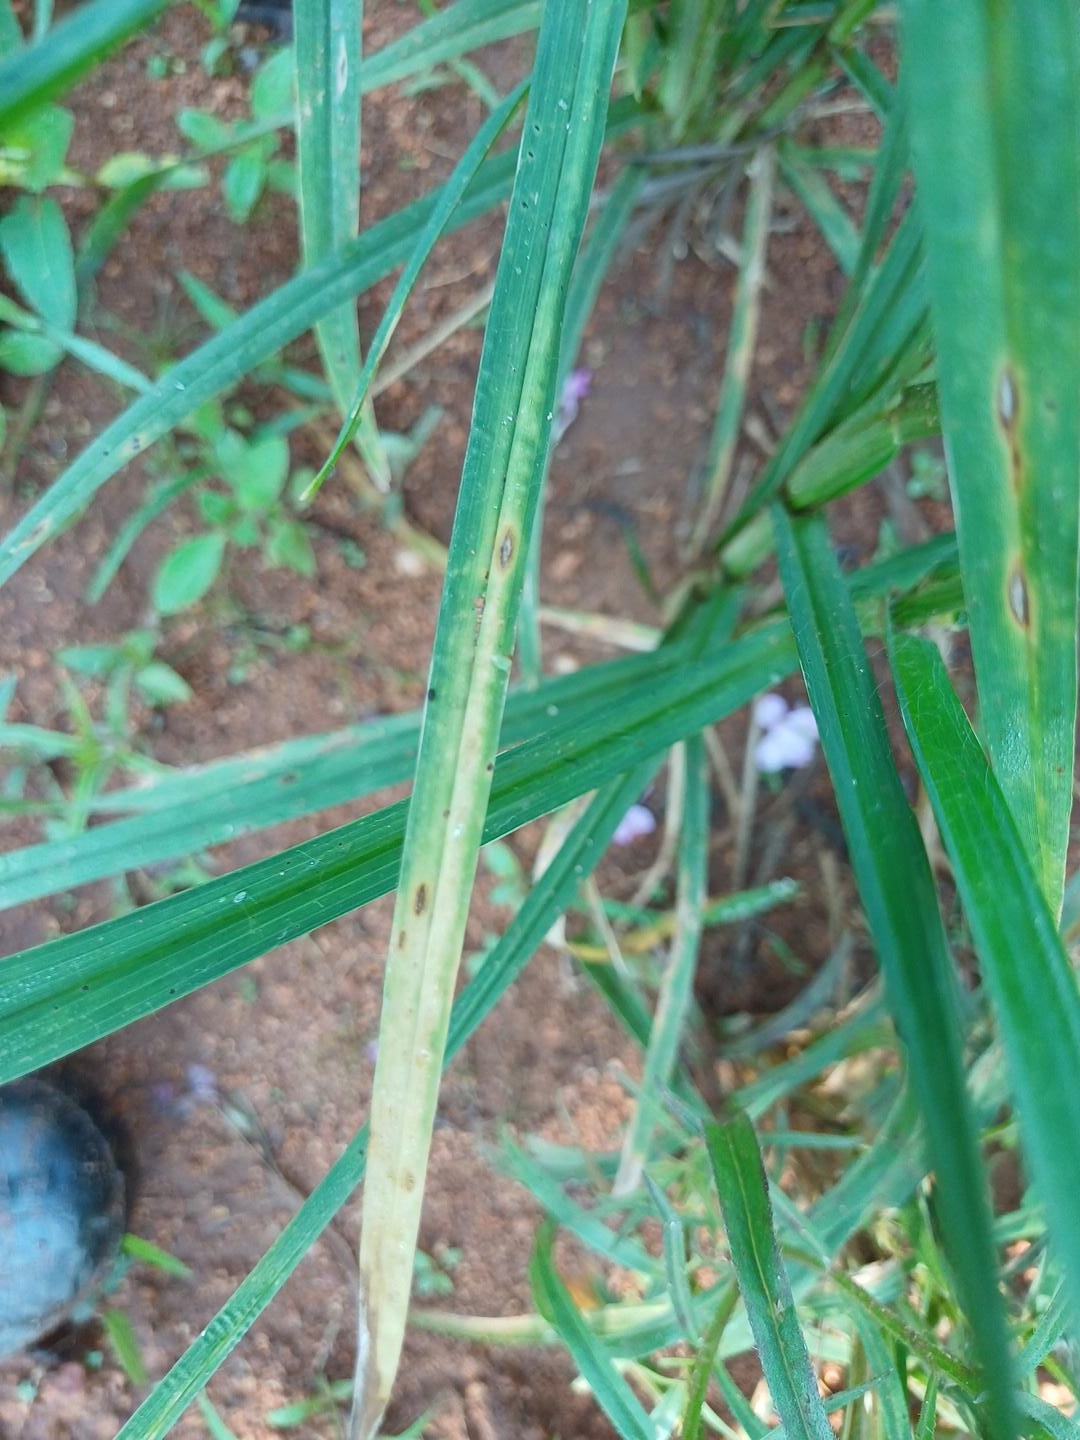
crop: finger millet
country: Kenya
